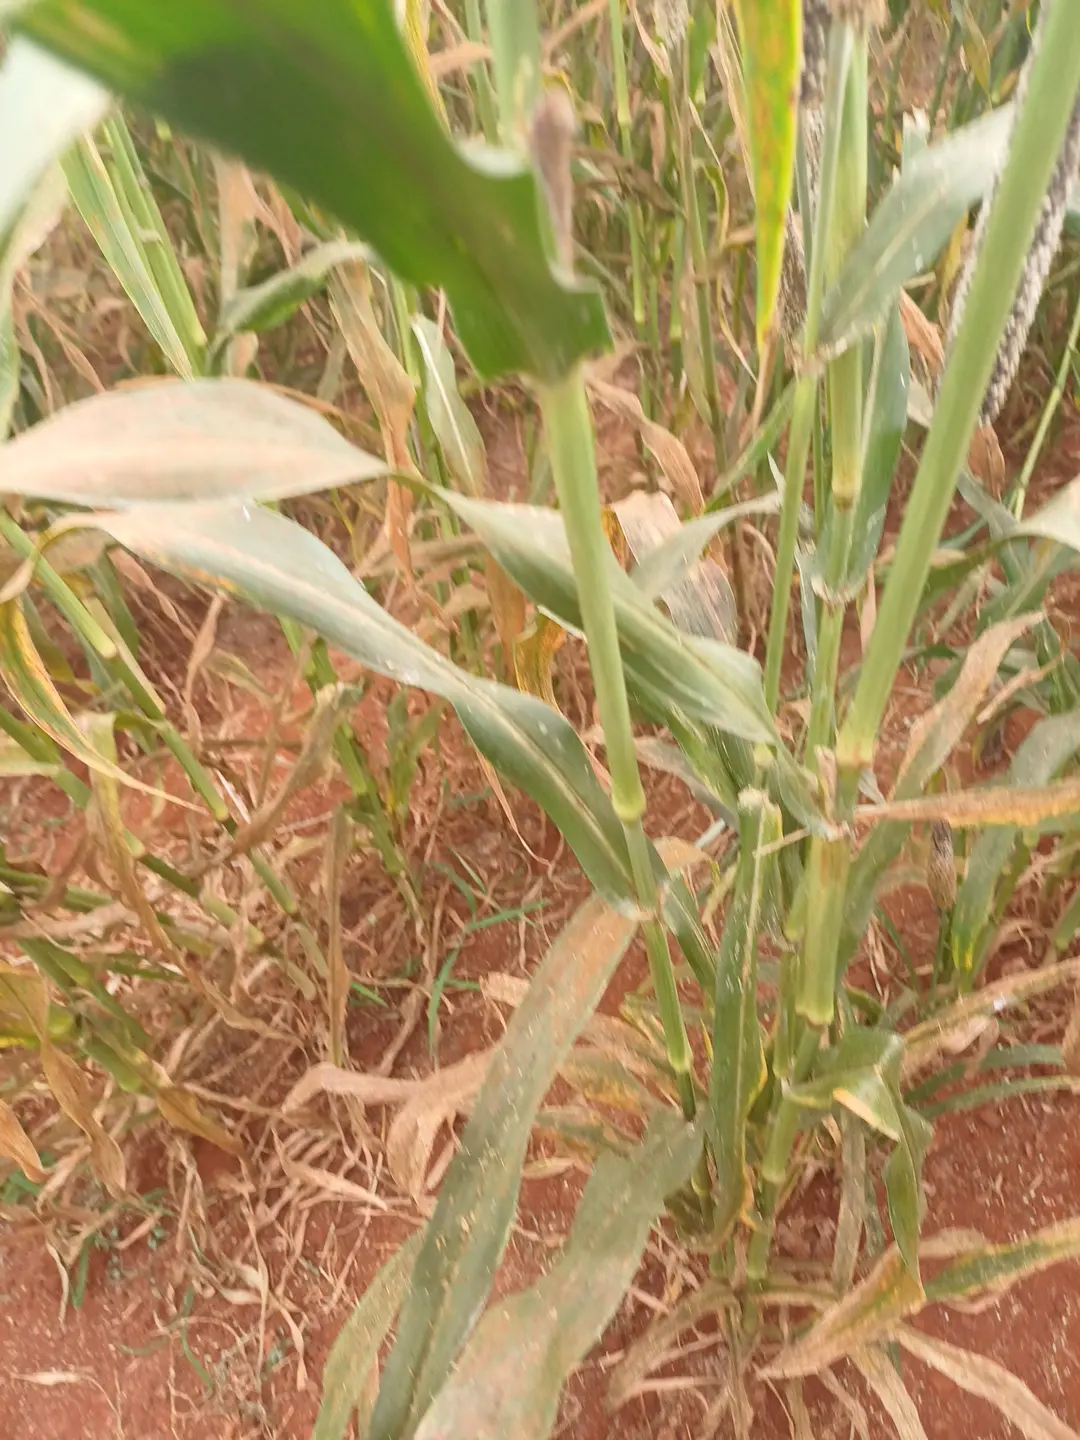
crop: pearl millet
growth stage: filling grain
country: Kenya
